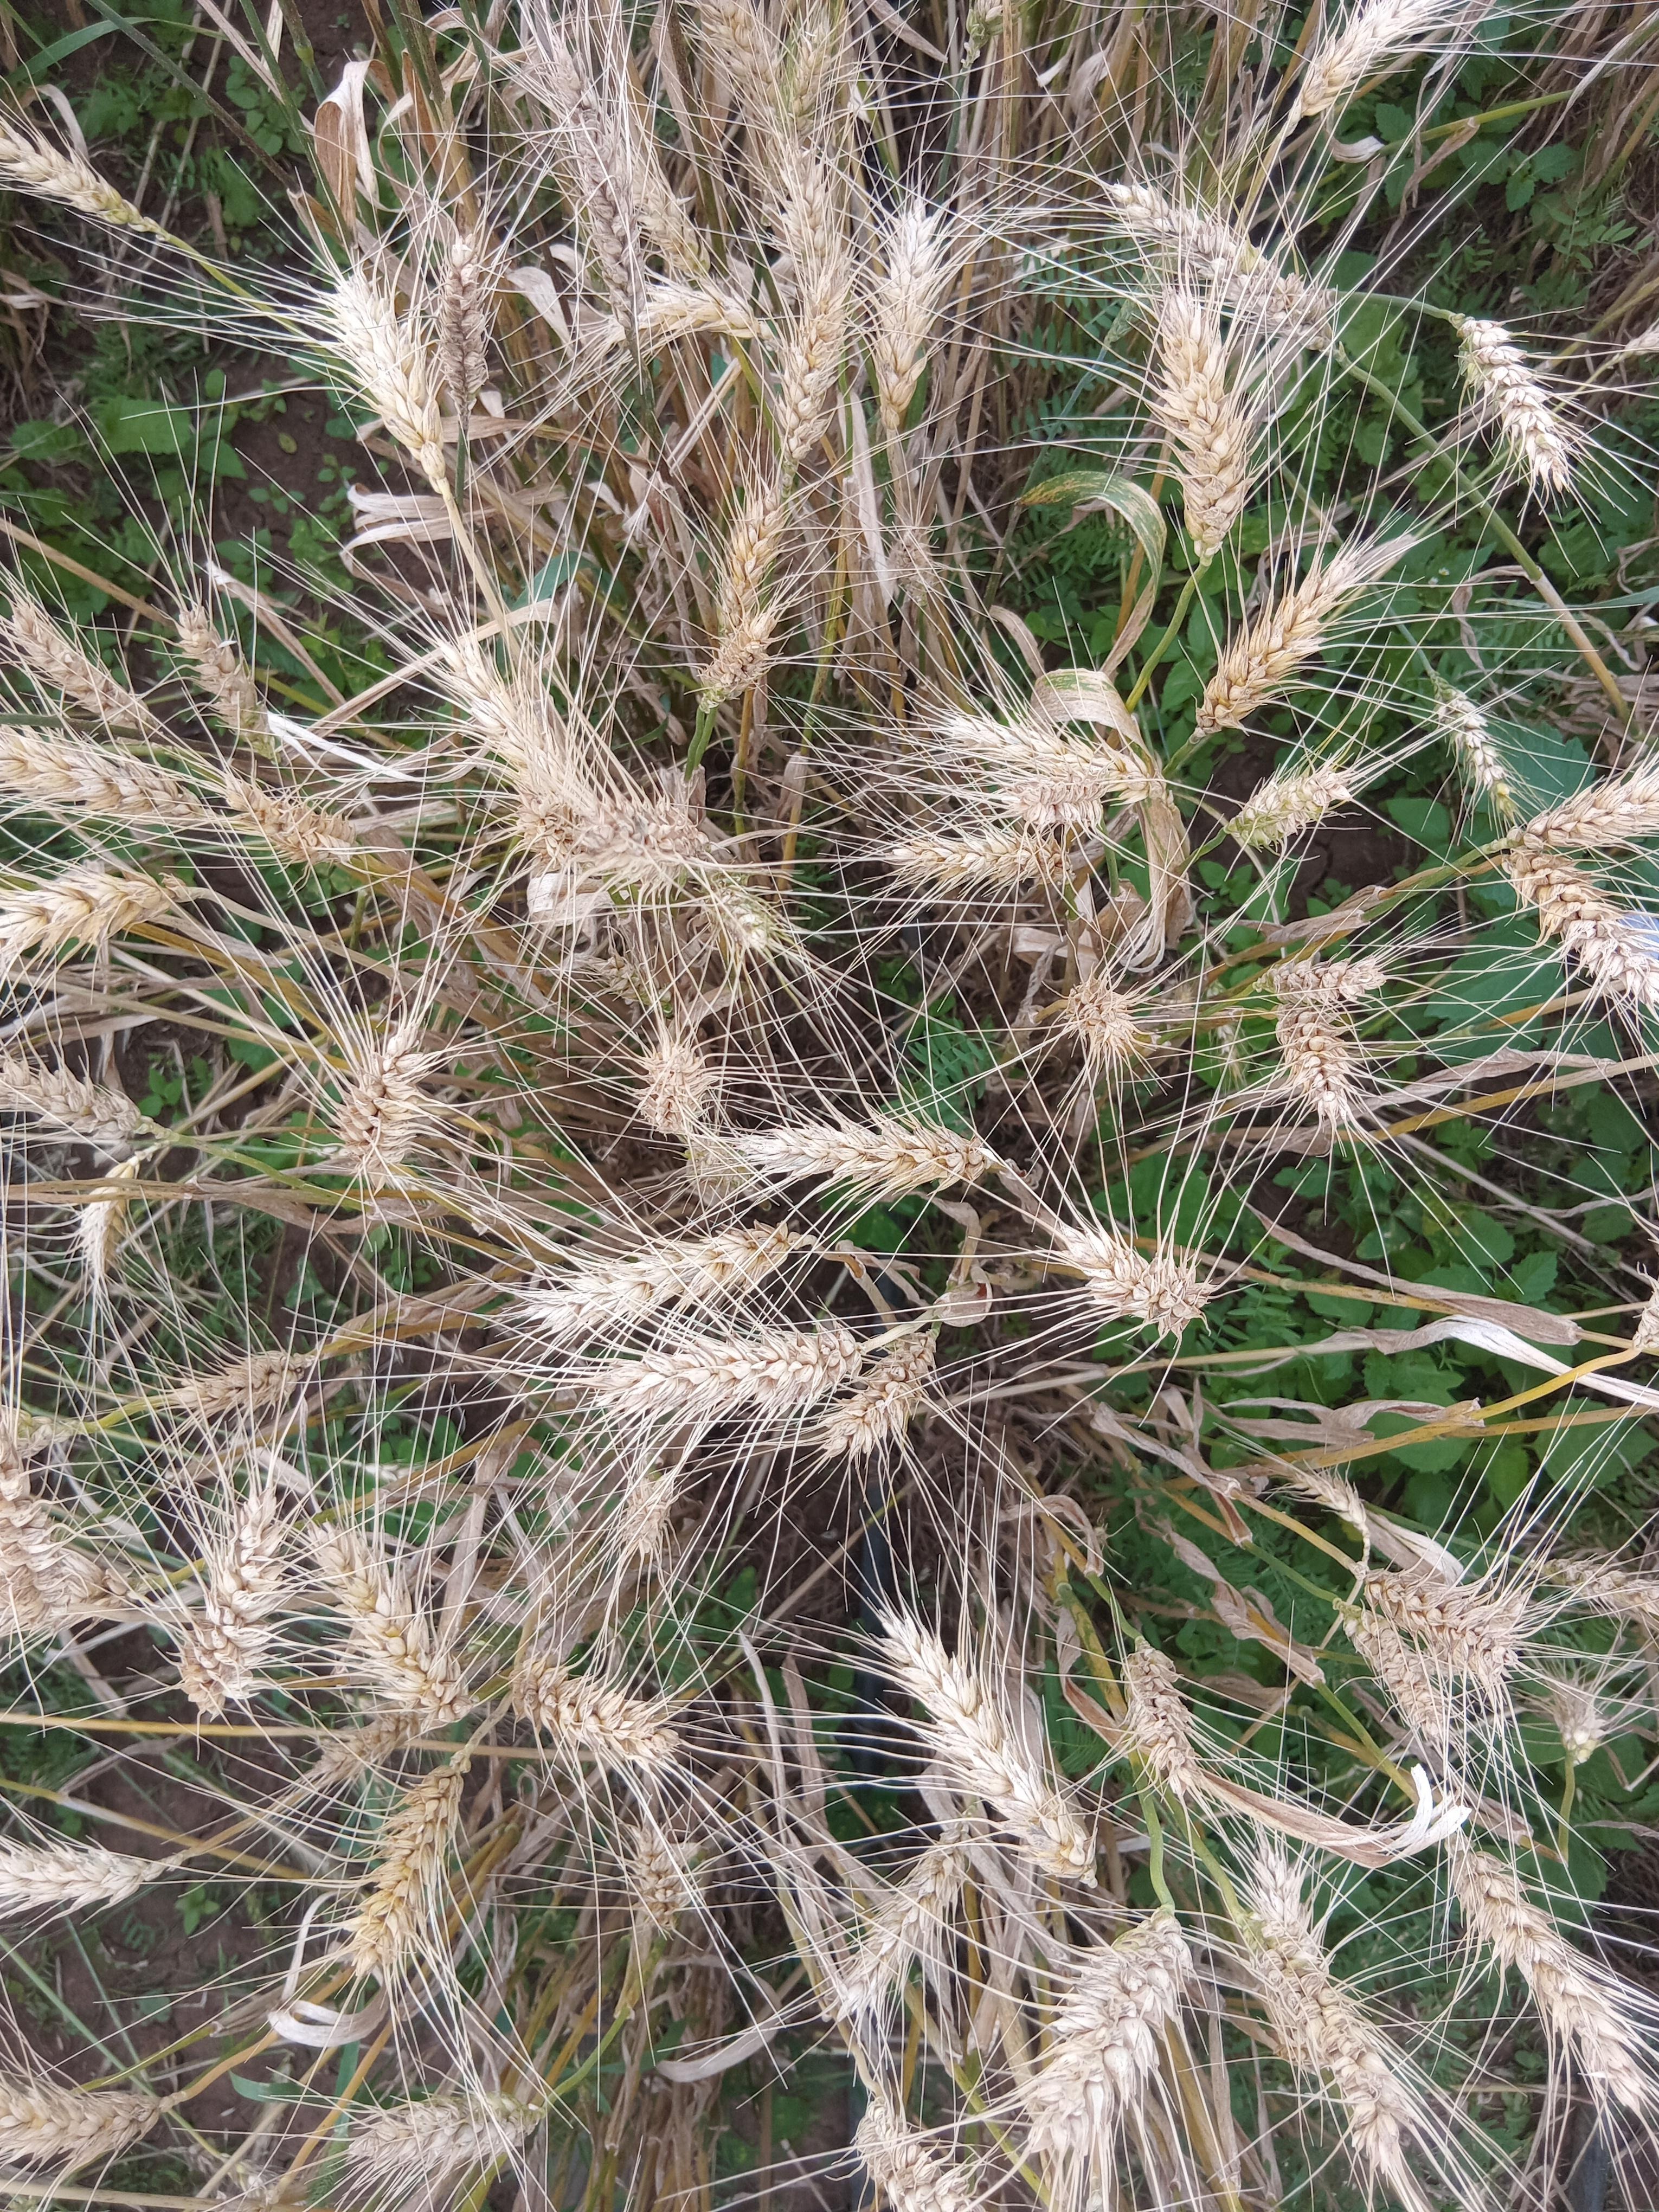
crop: wheat
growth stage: maturity
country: Kenya
